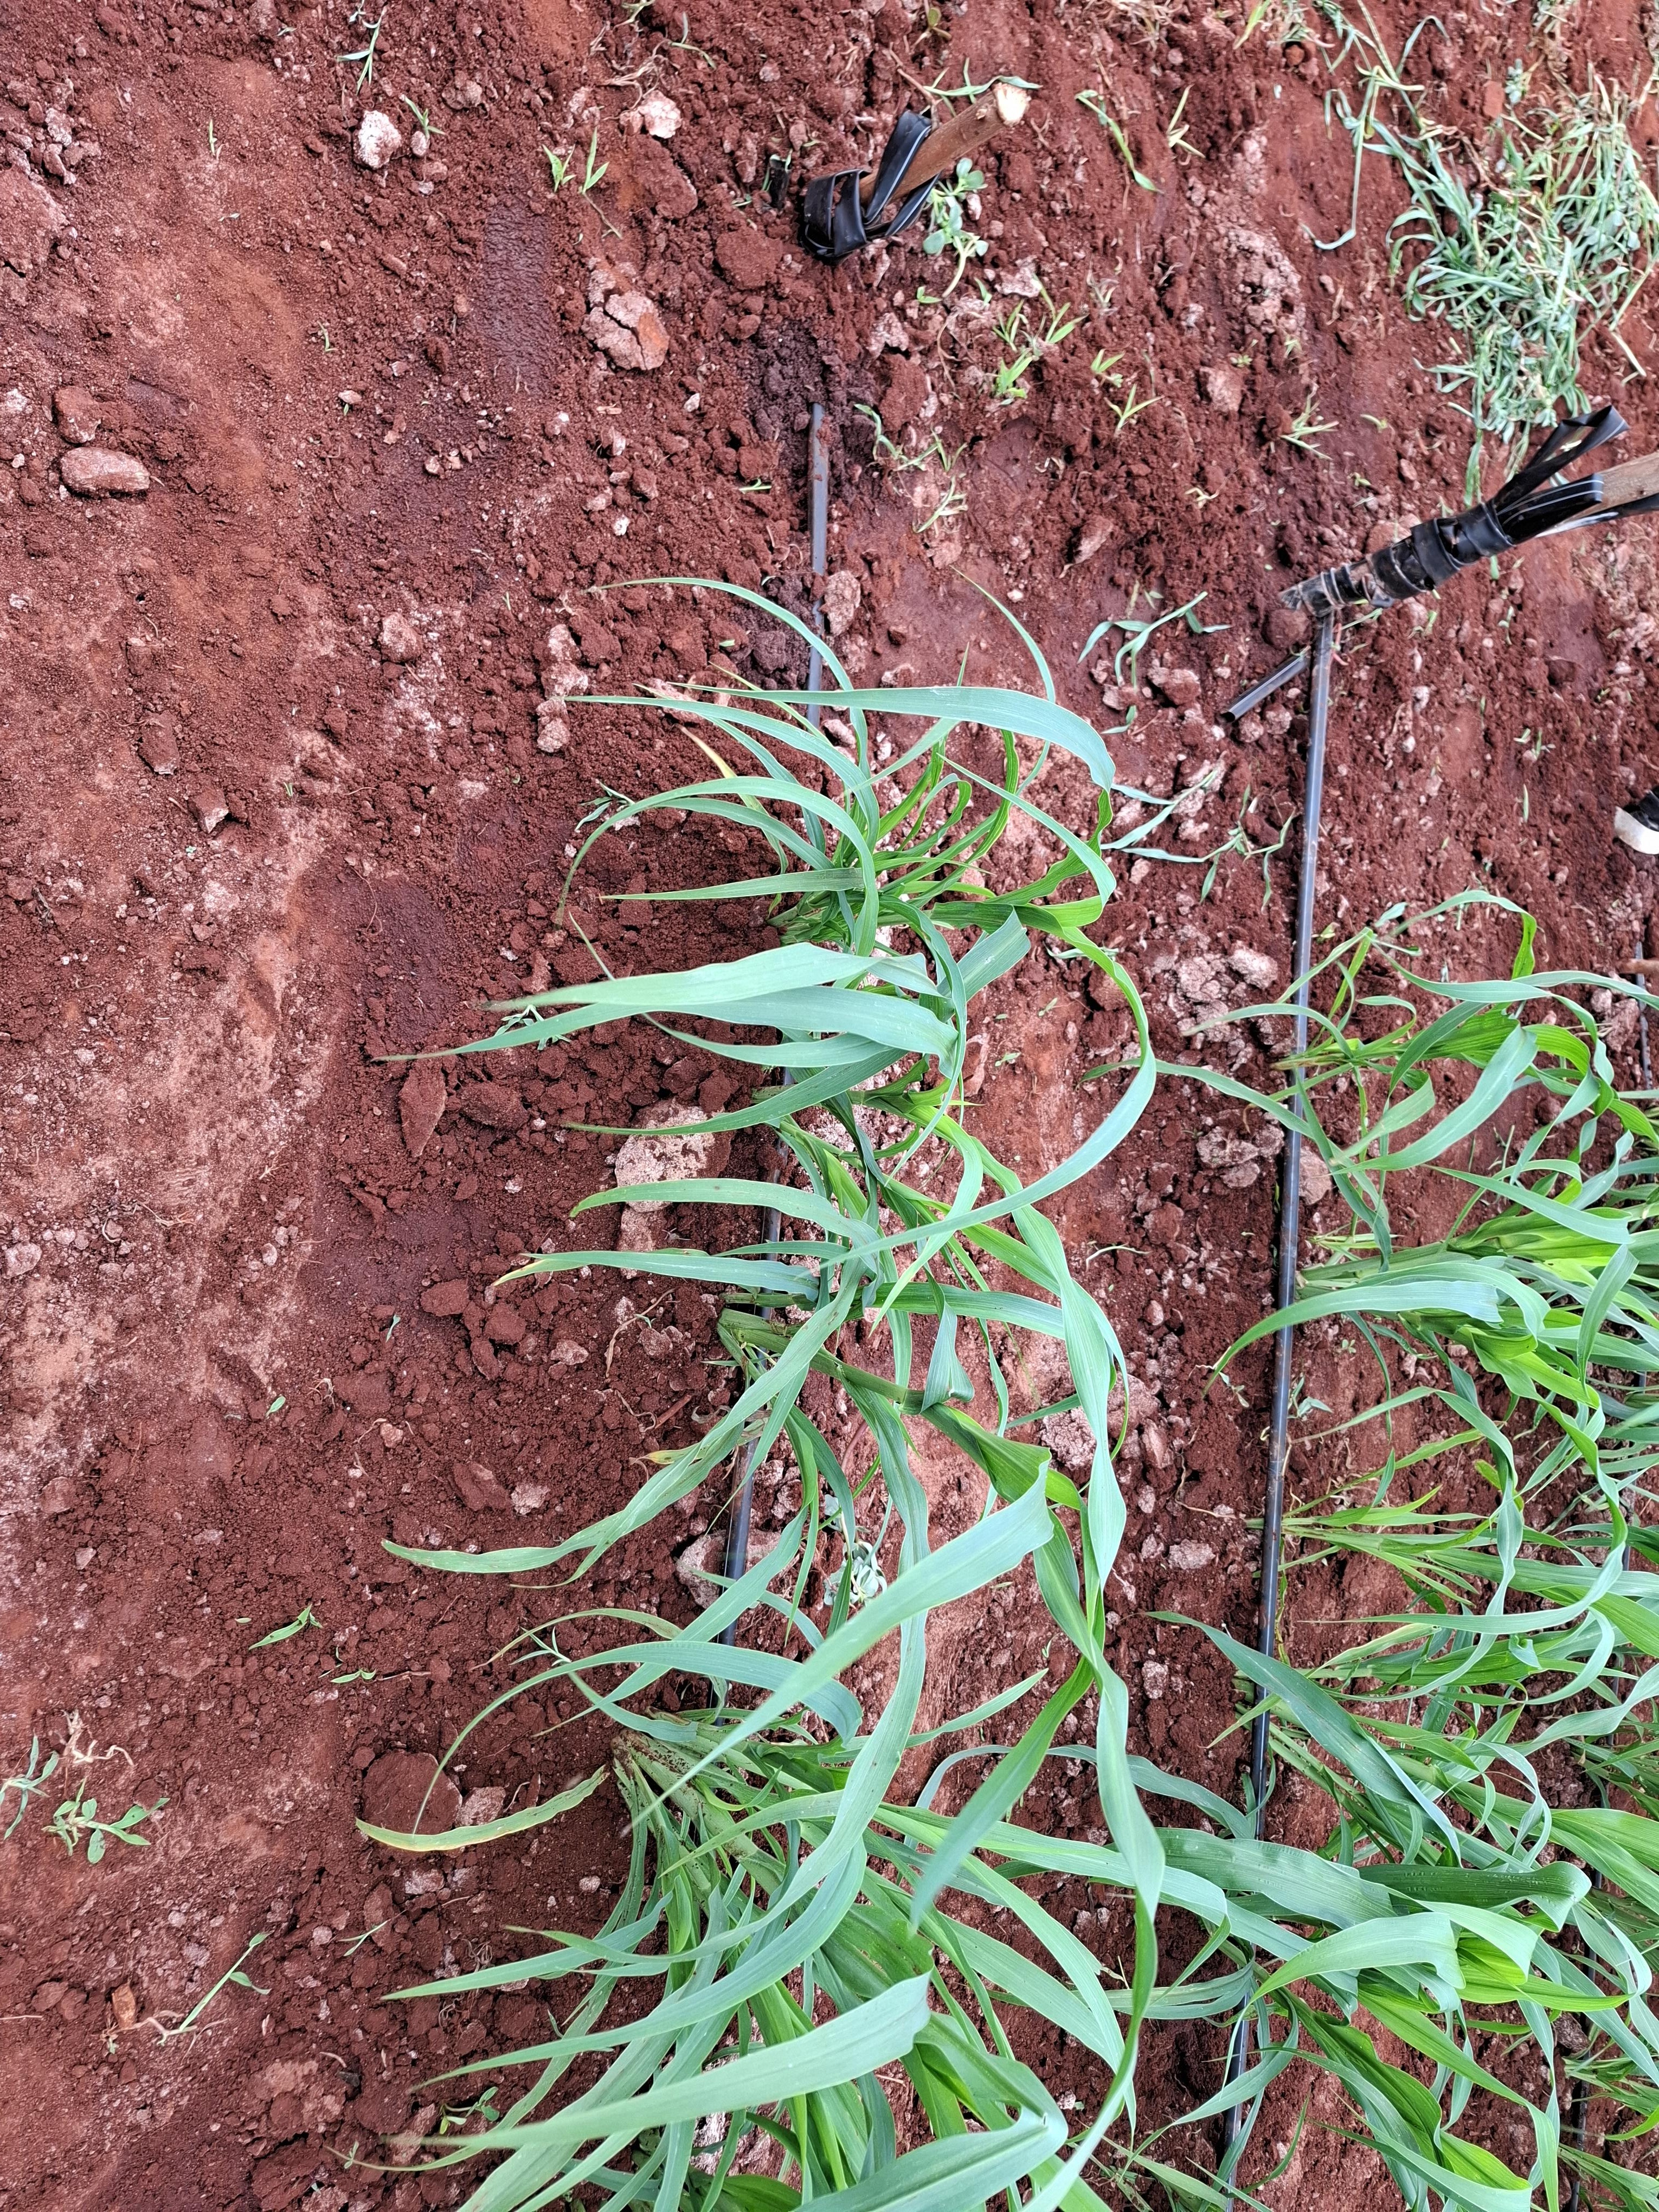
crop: pearl millet
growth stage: elongation stem
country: Kenya
